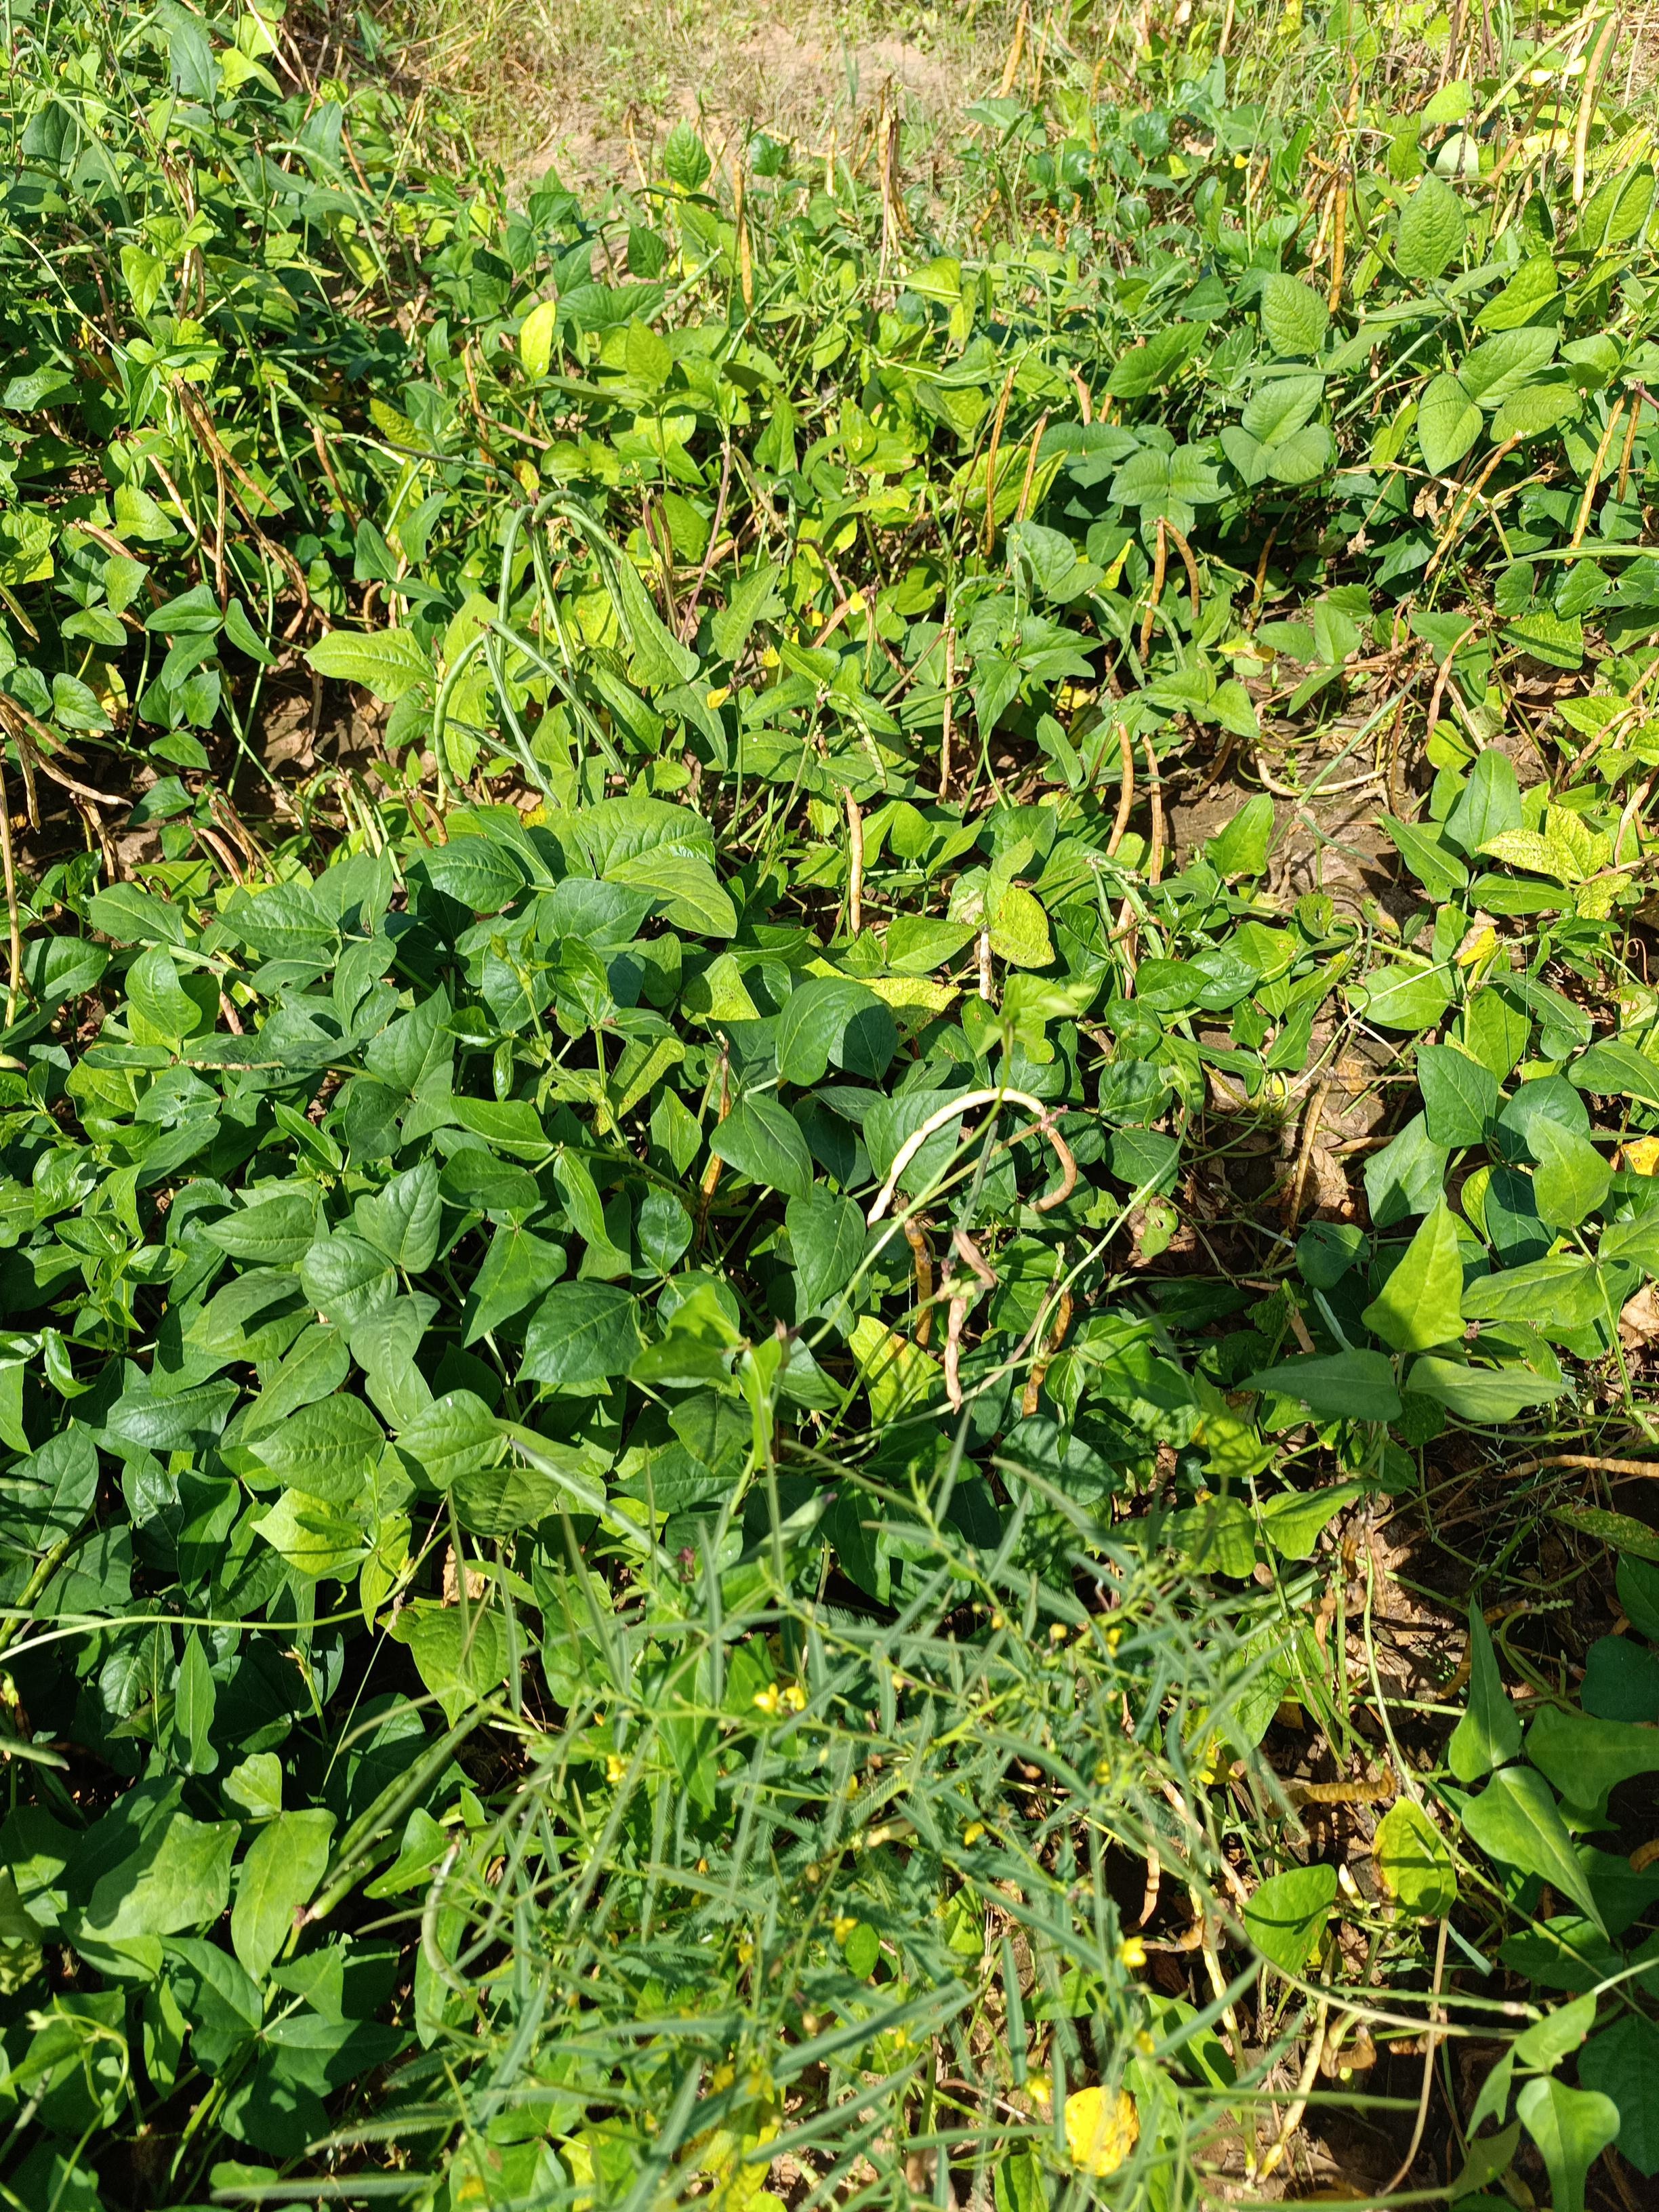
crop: cowpea
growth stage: maturity
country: Nigeria
